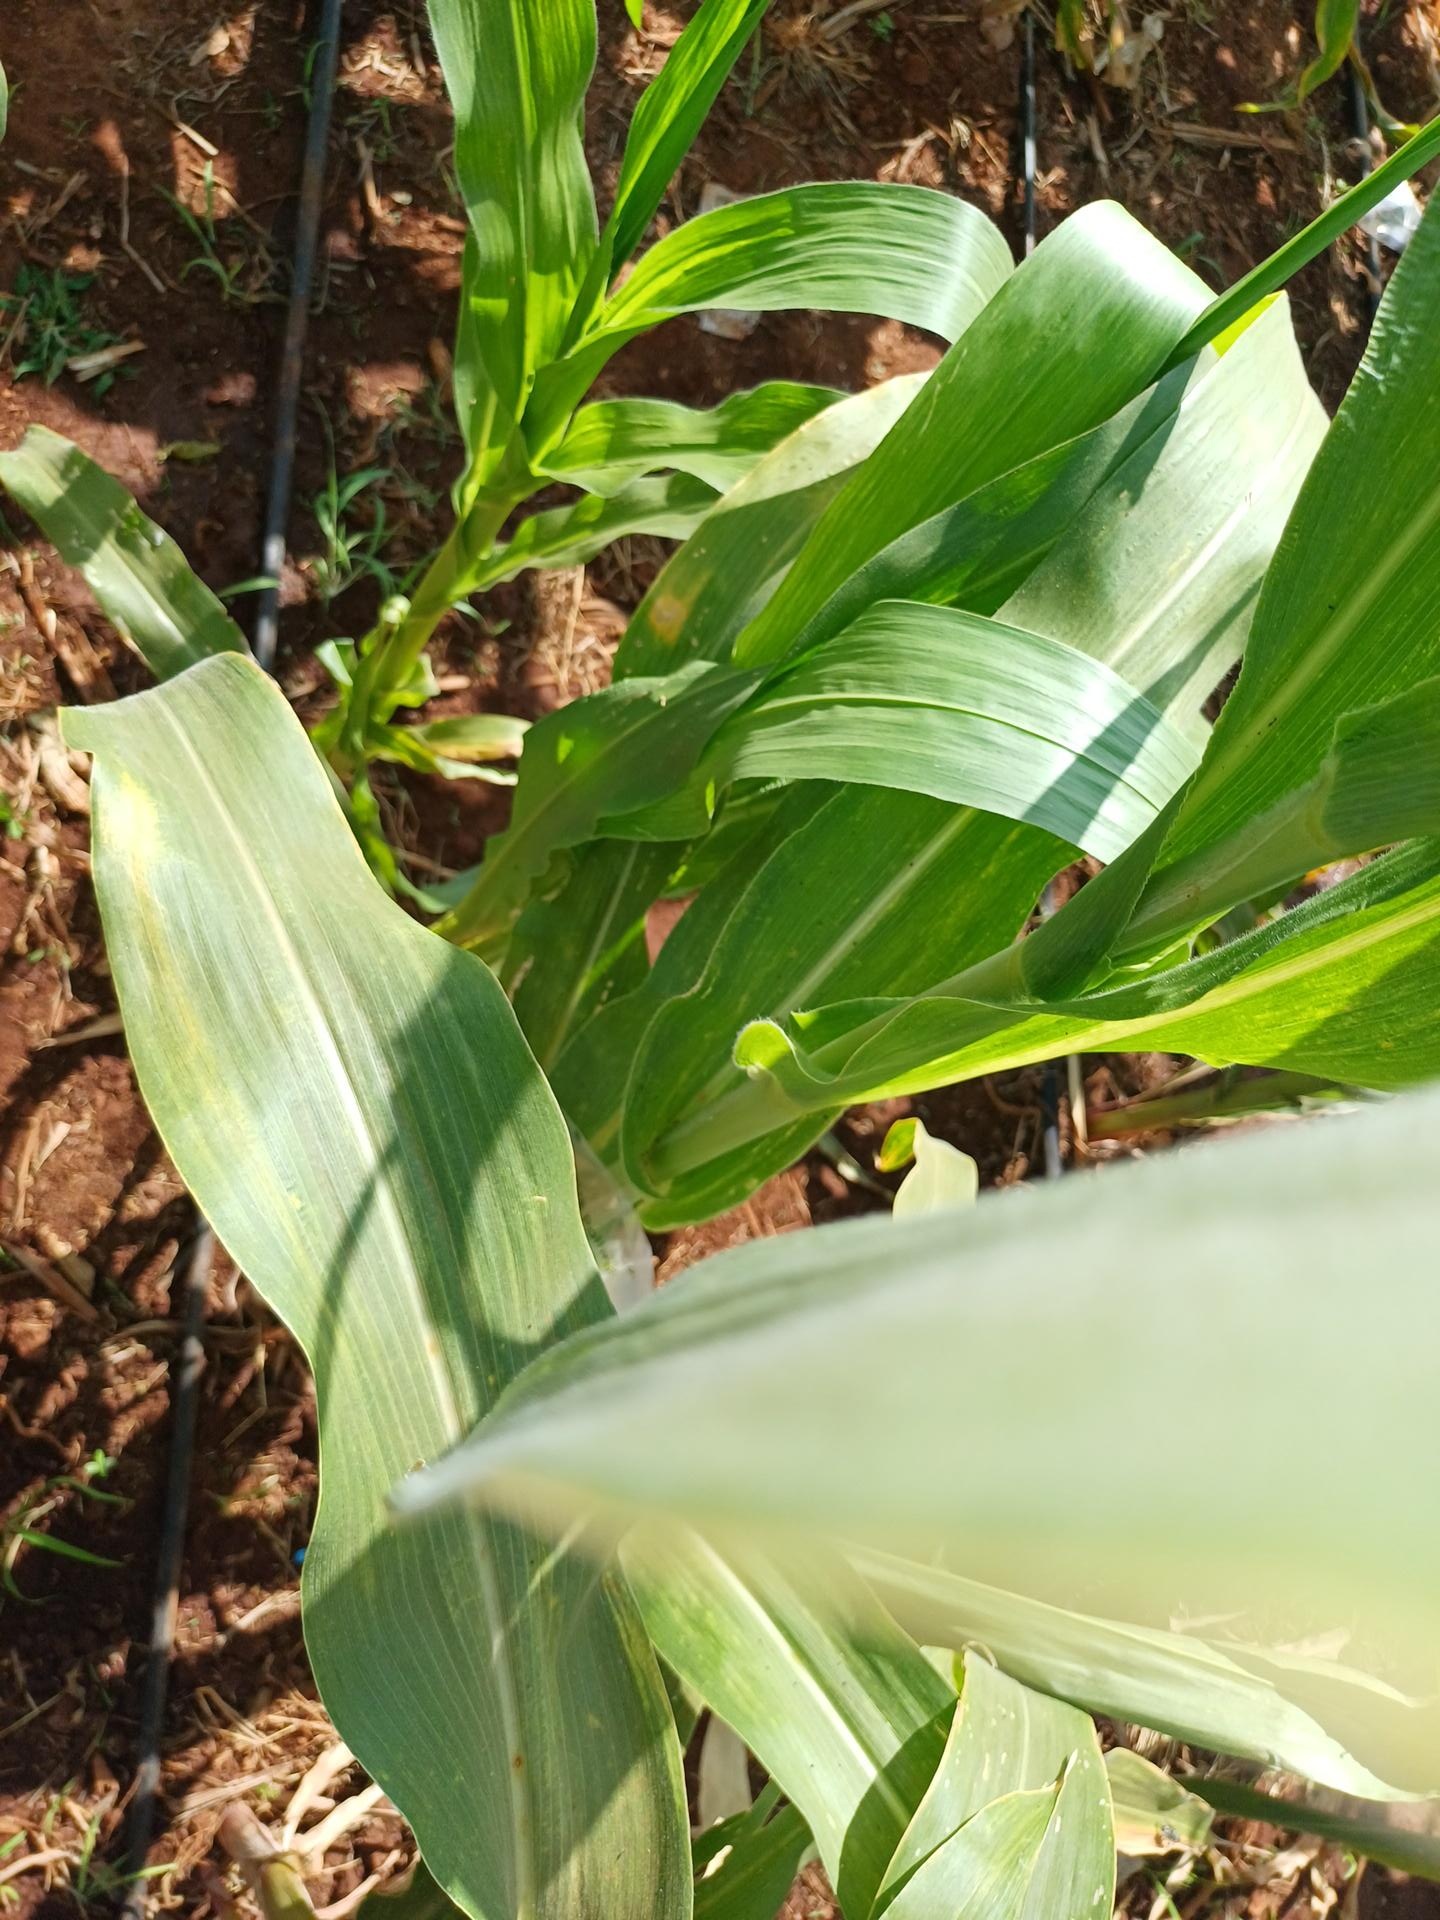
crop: maize
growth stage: flowering
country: Kenya
